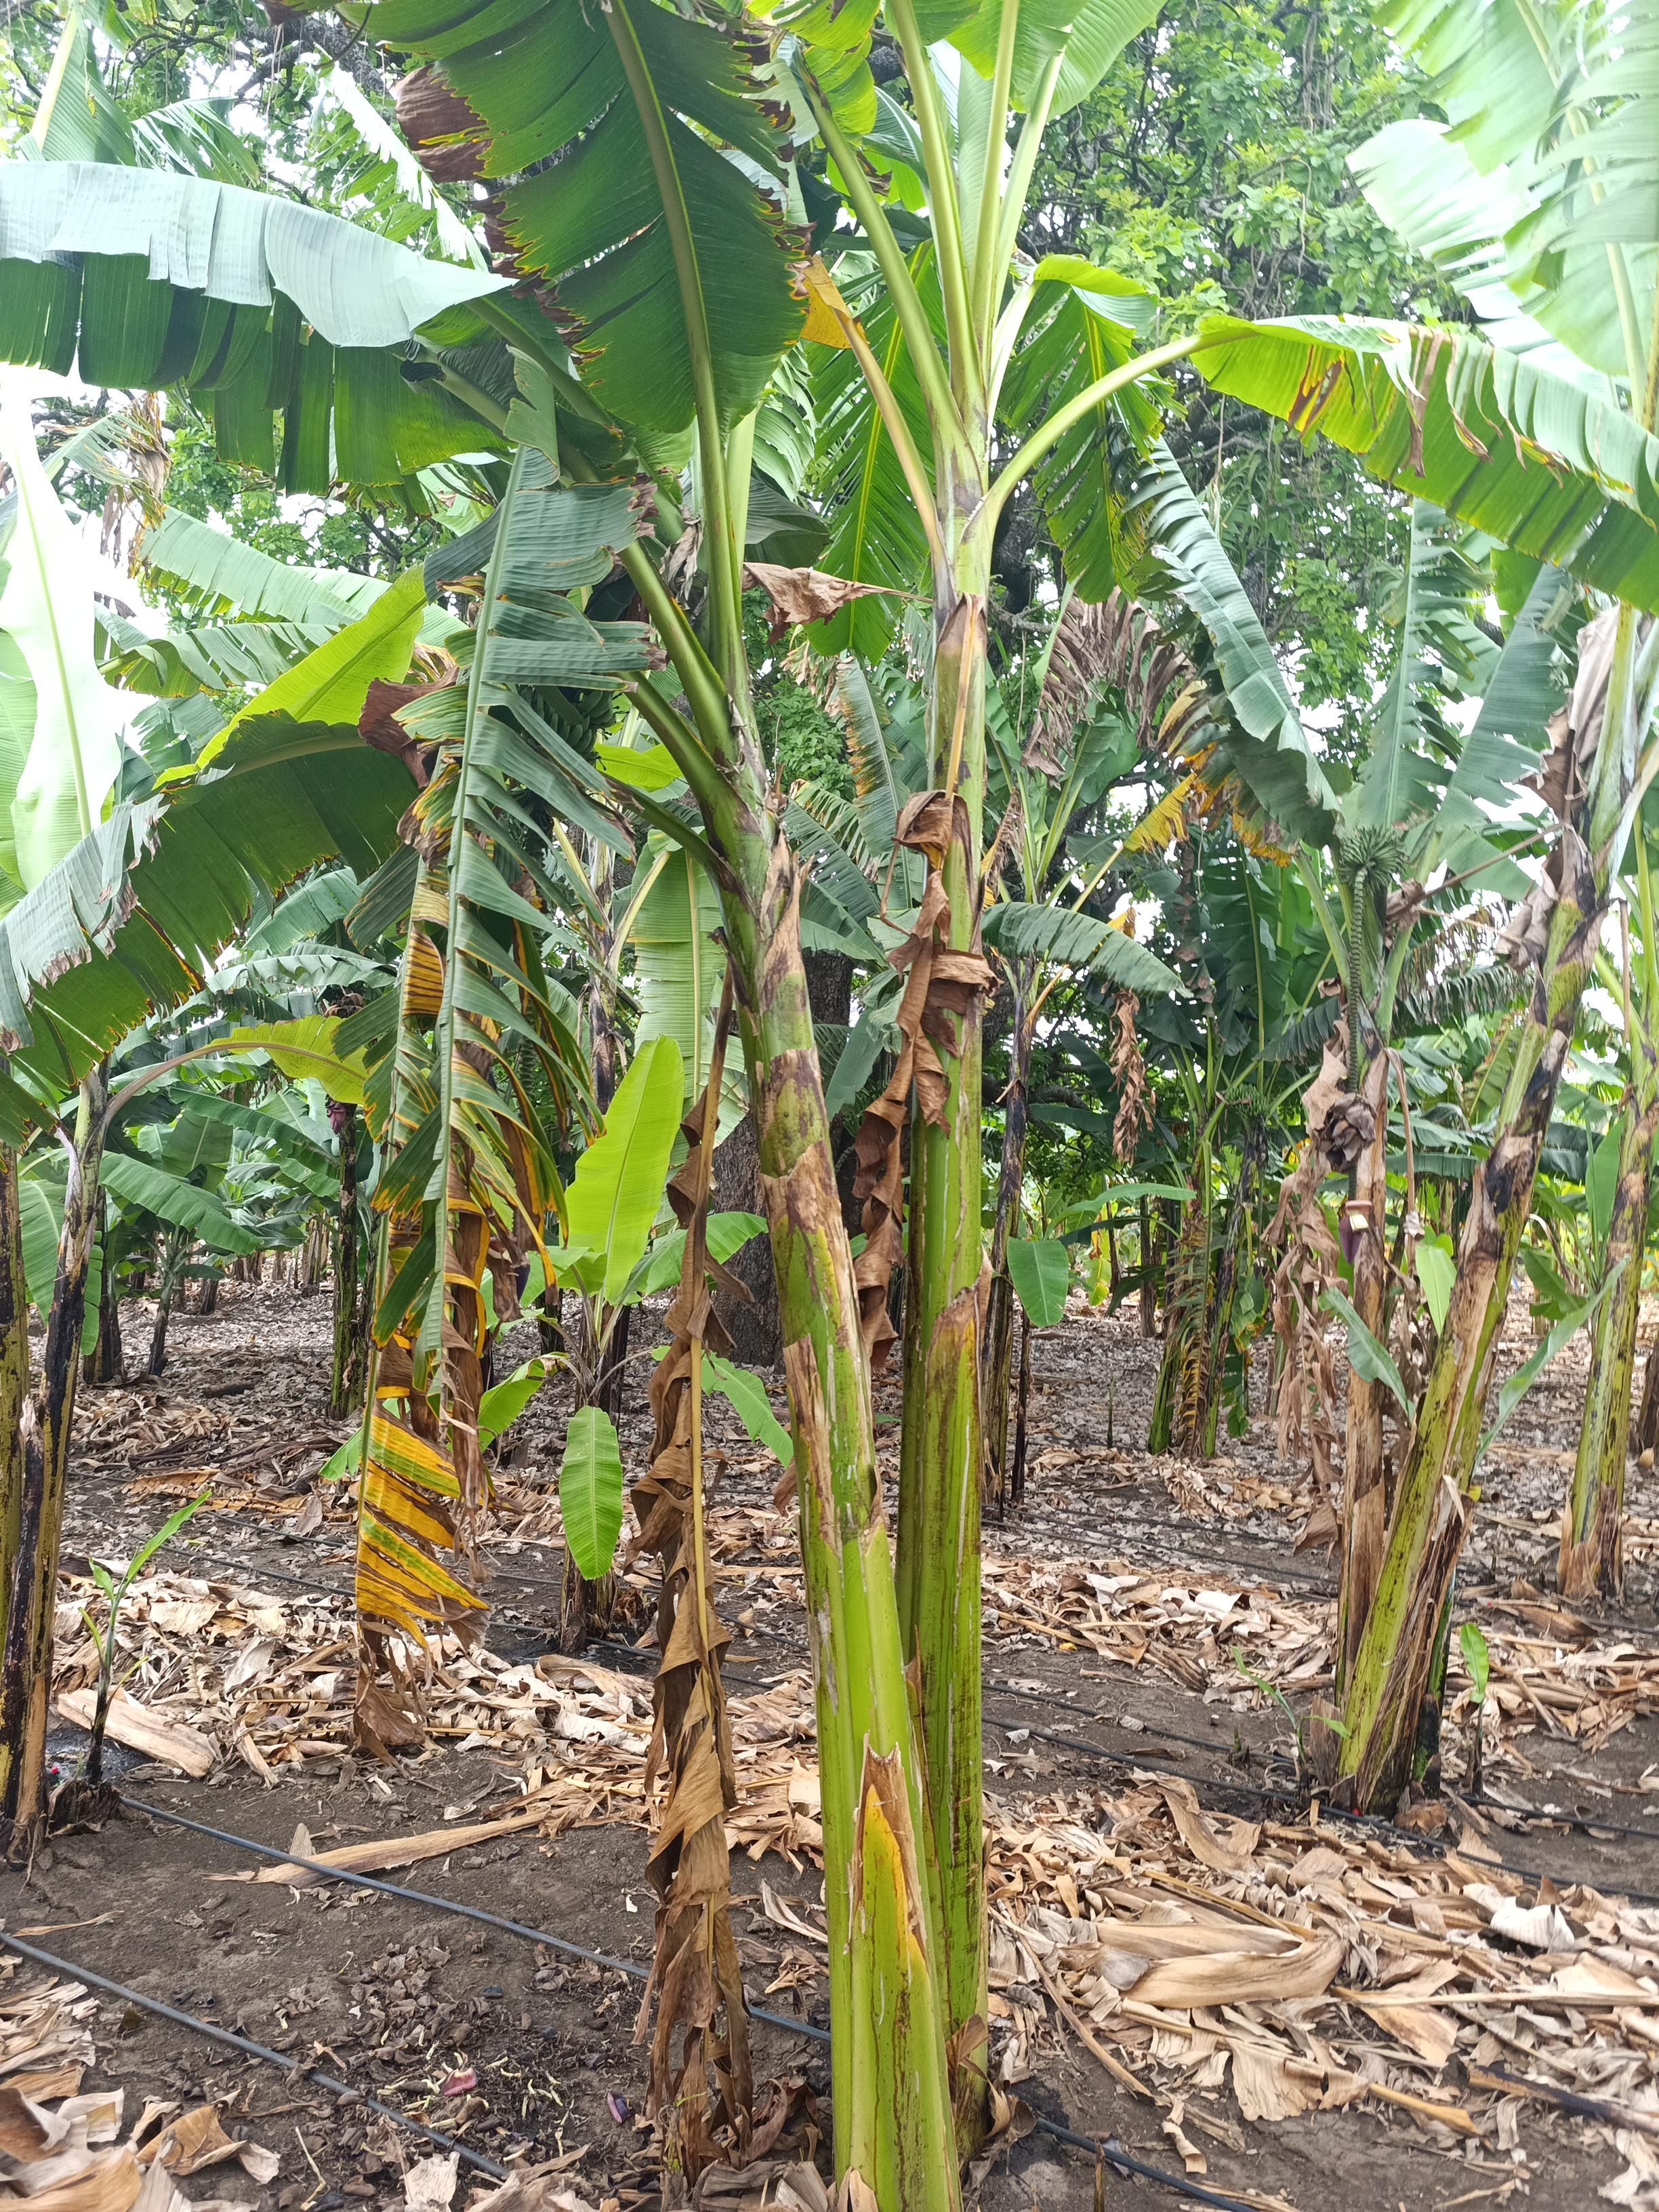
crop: banana
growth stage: development fruit
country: Tanzania
